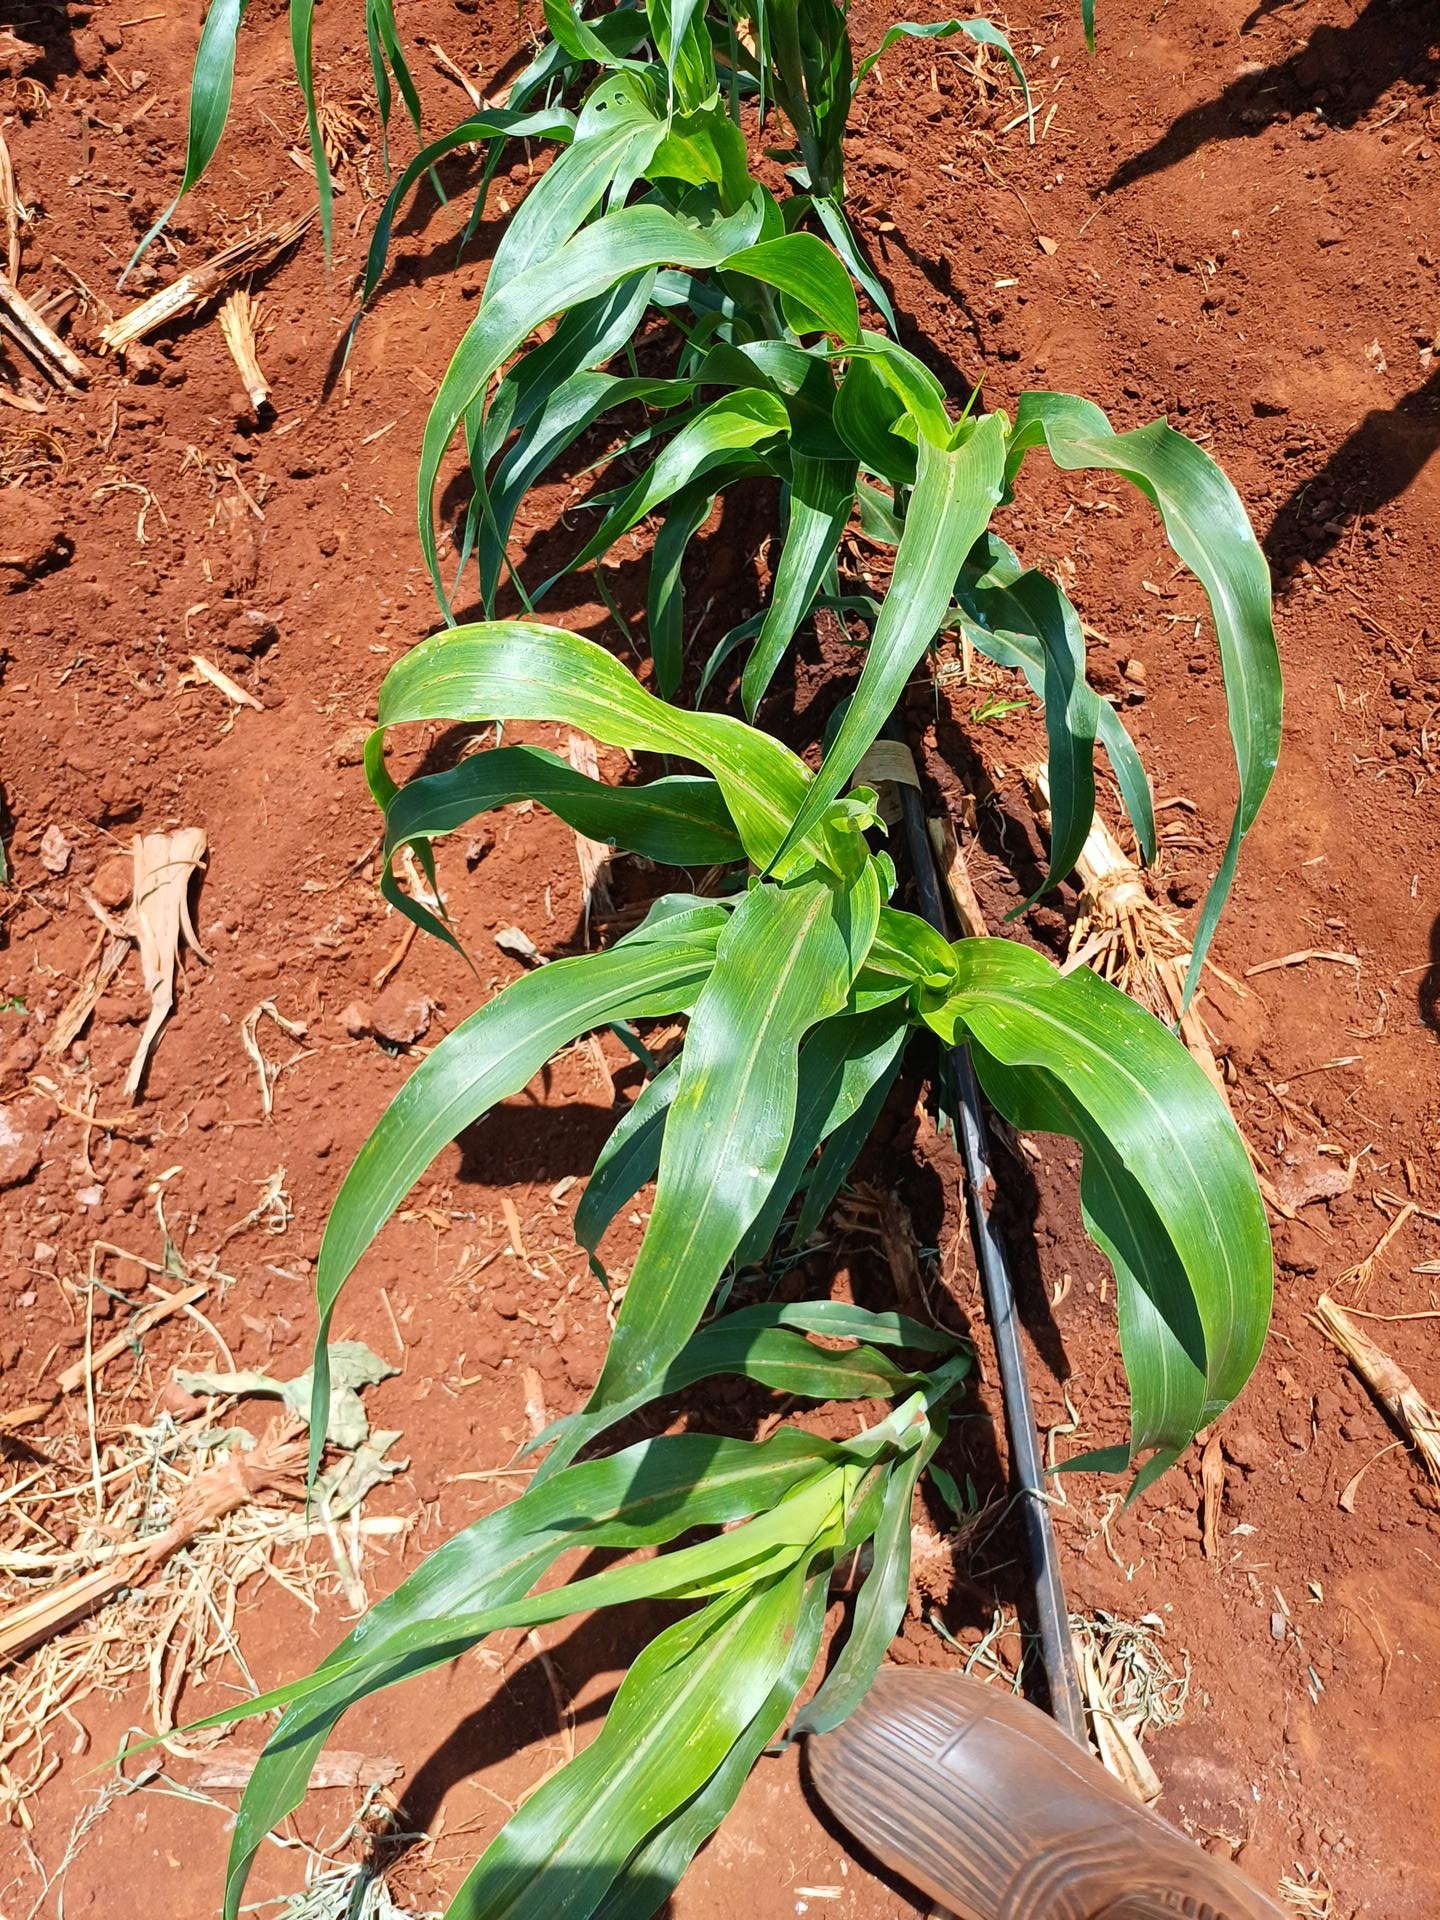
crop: sorghum
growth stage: vegetative
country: Kenya
